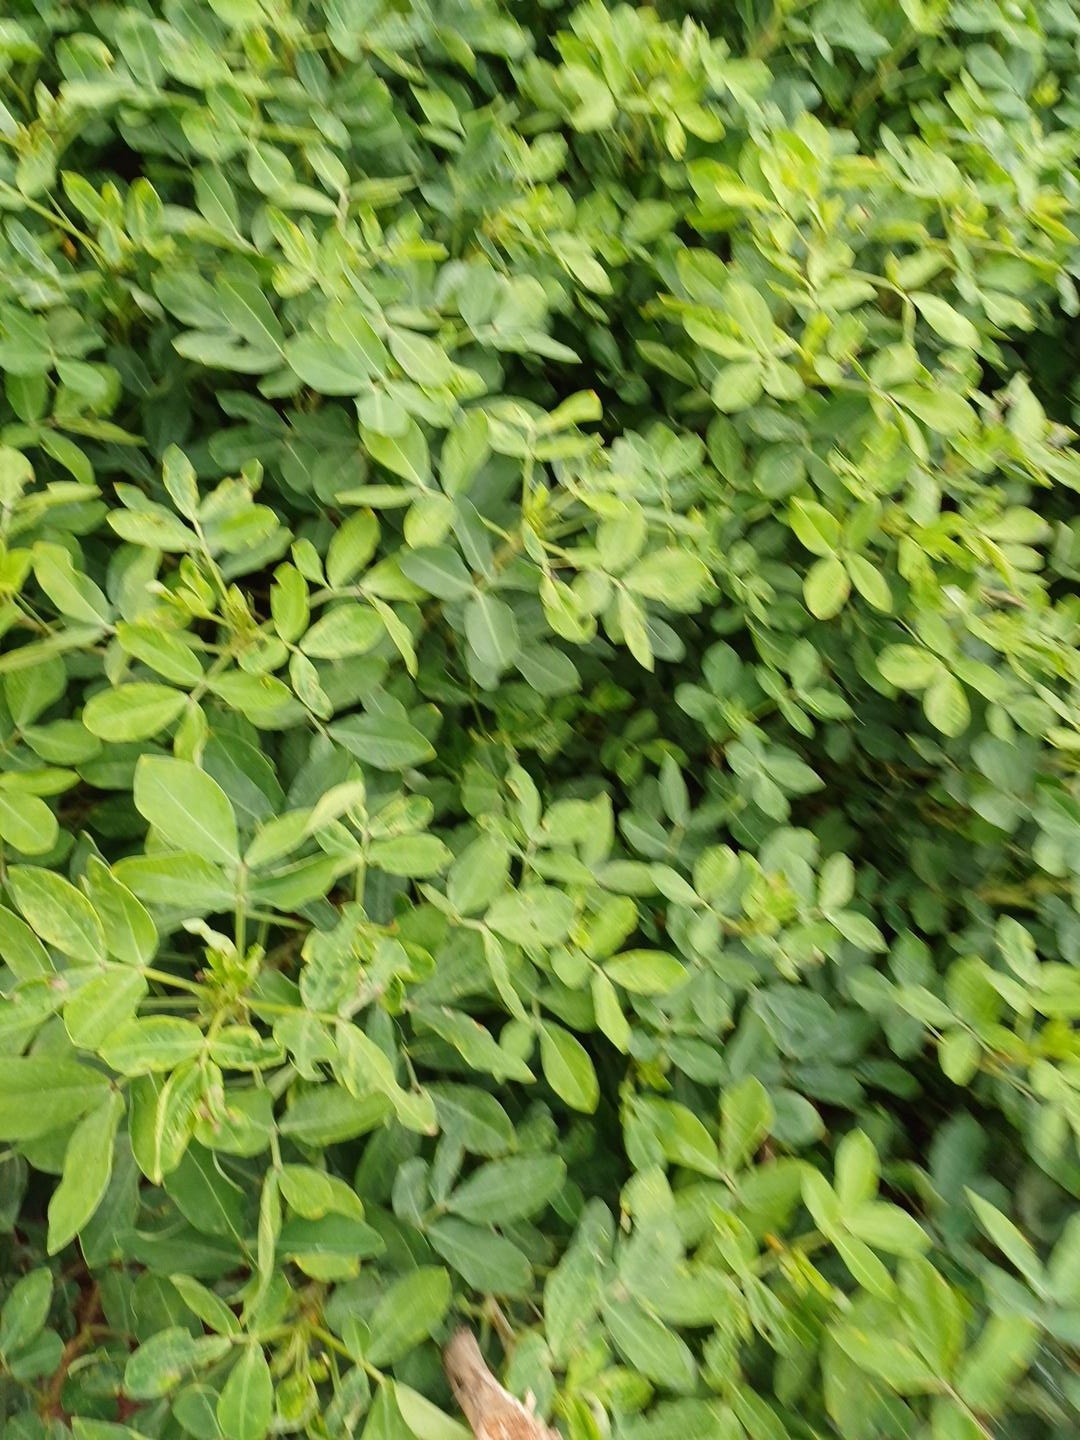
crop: groundnut
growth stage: pegging
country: Kenya
